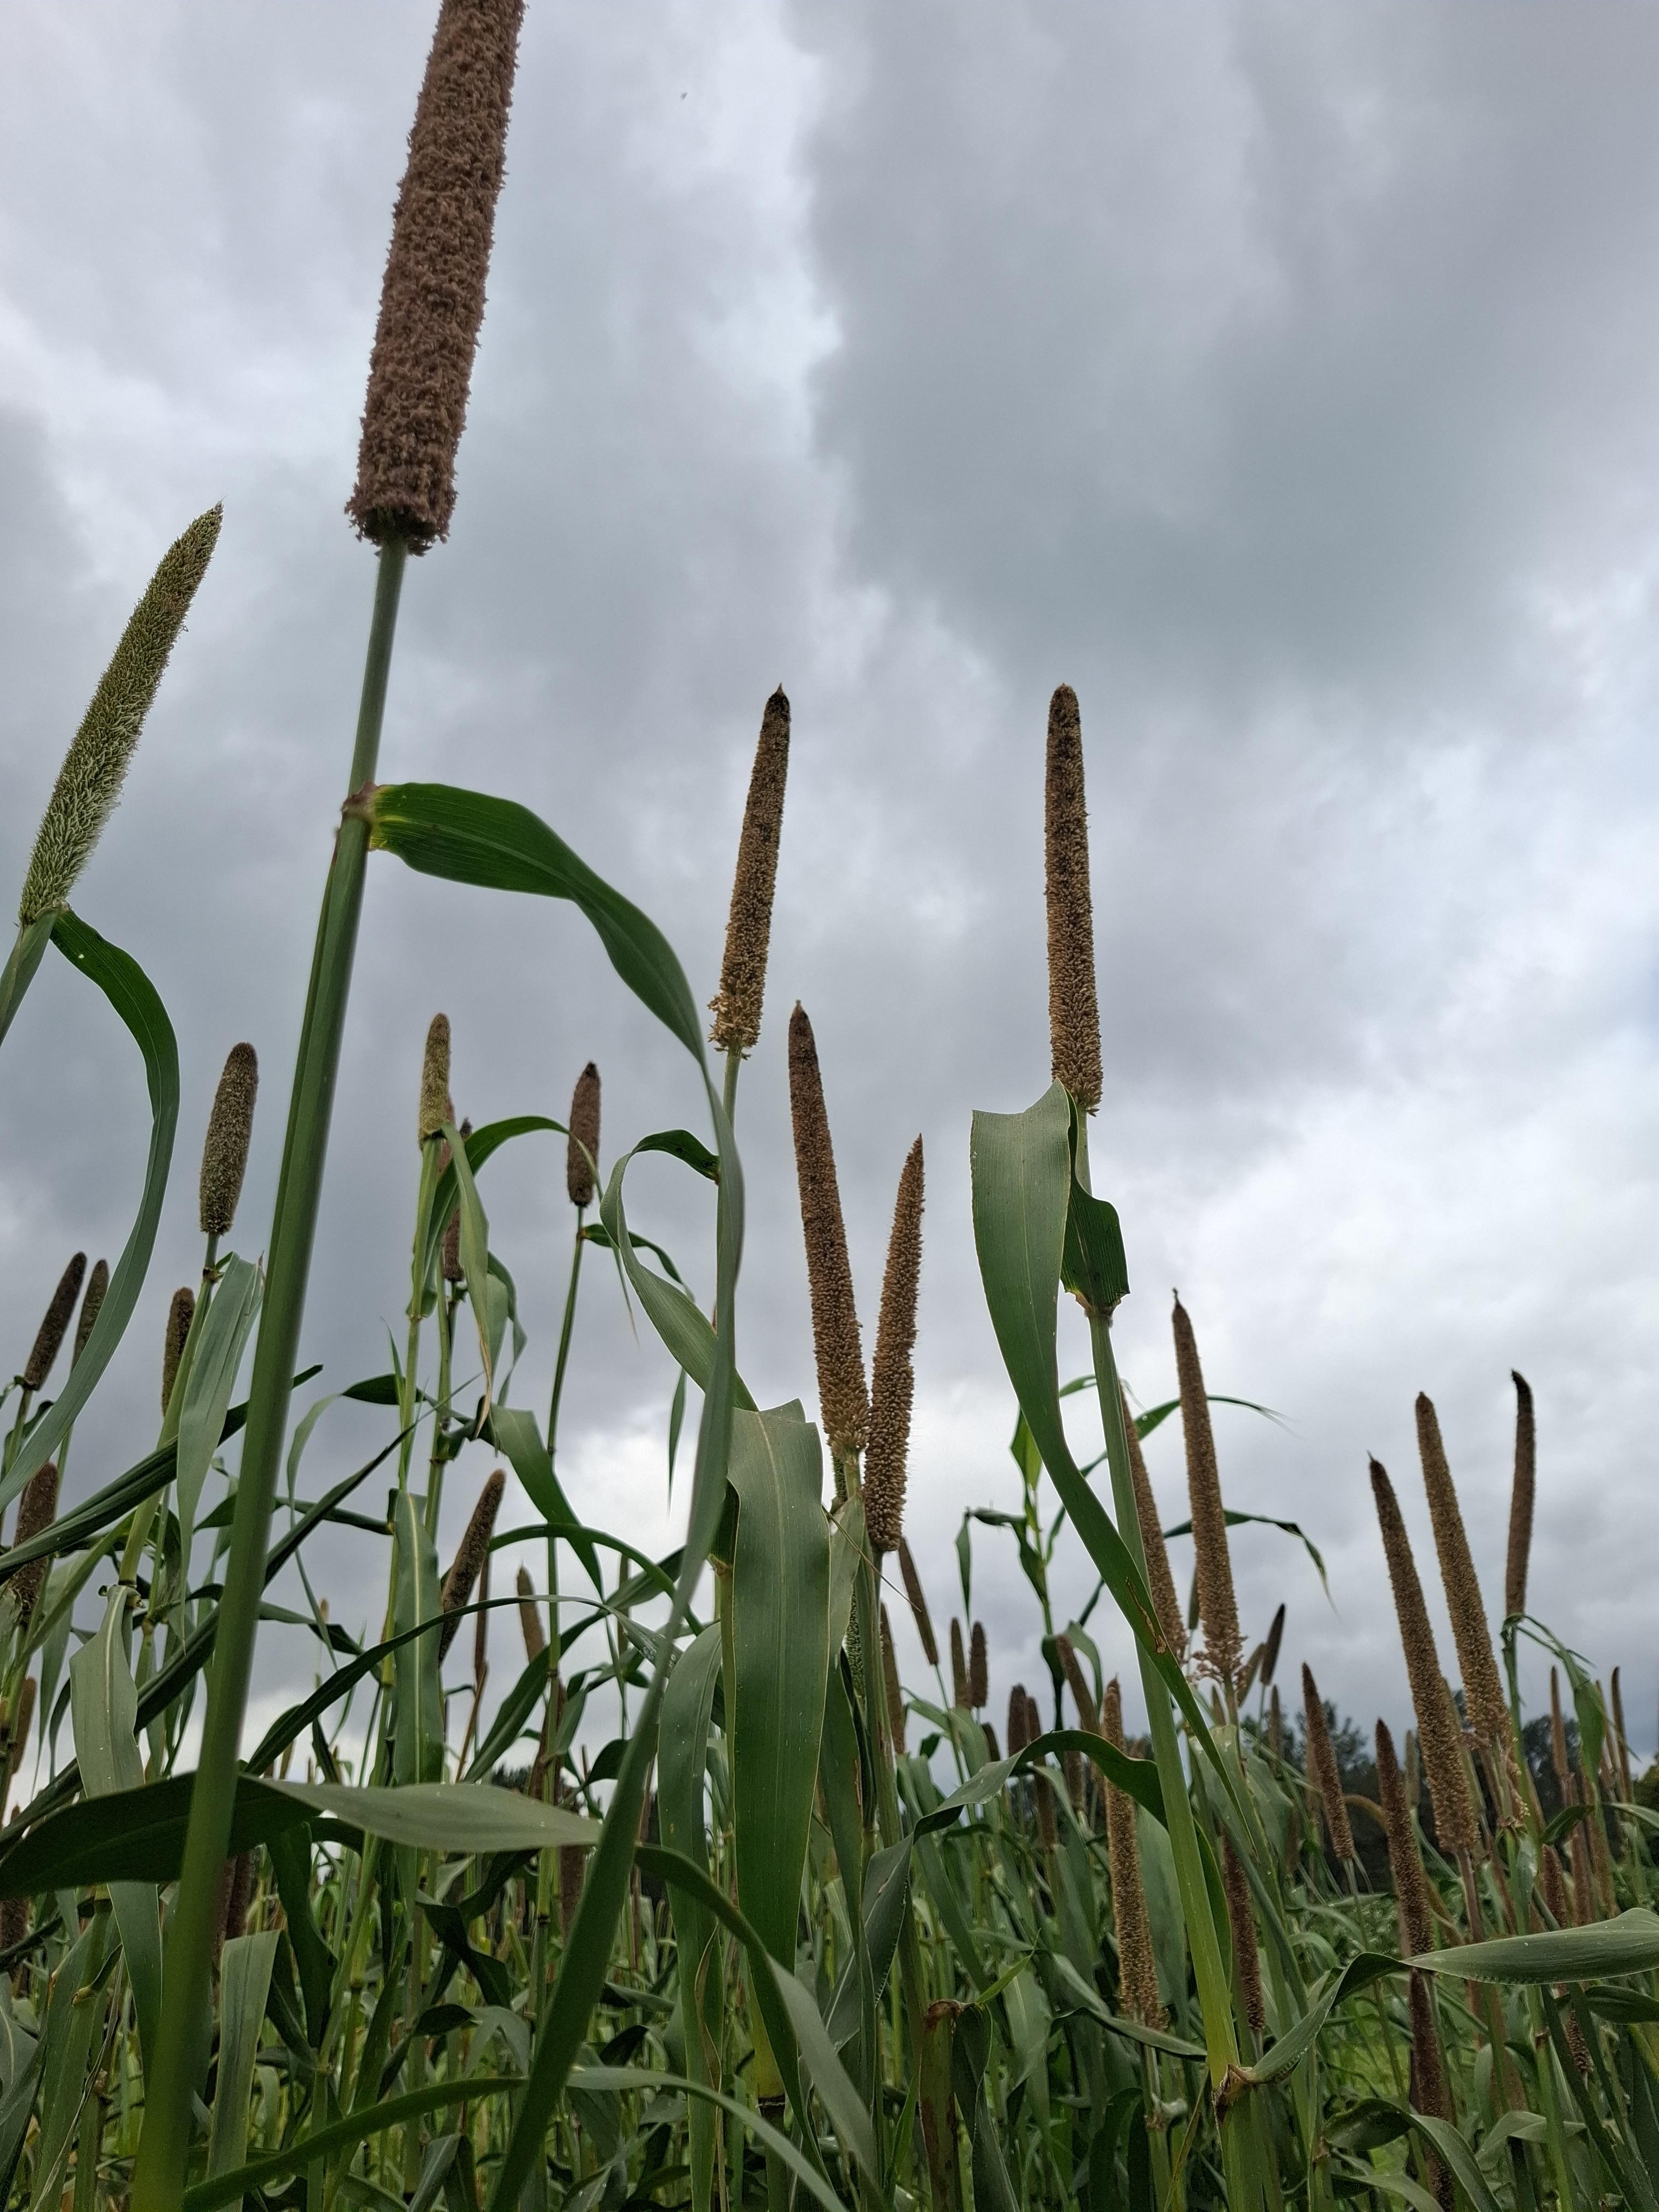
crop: pearl millet
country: Tanzania
